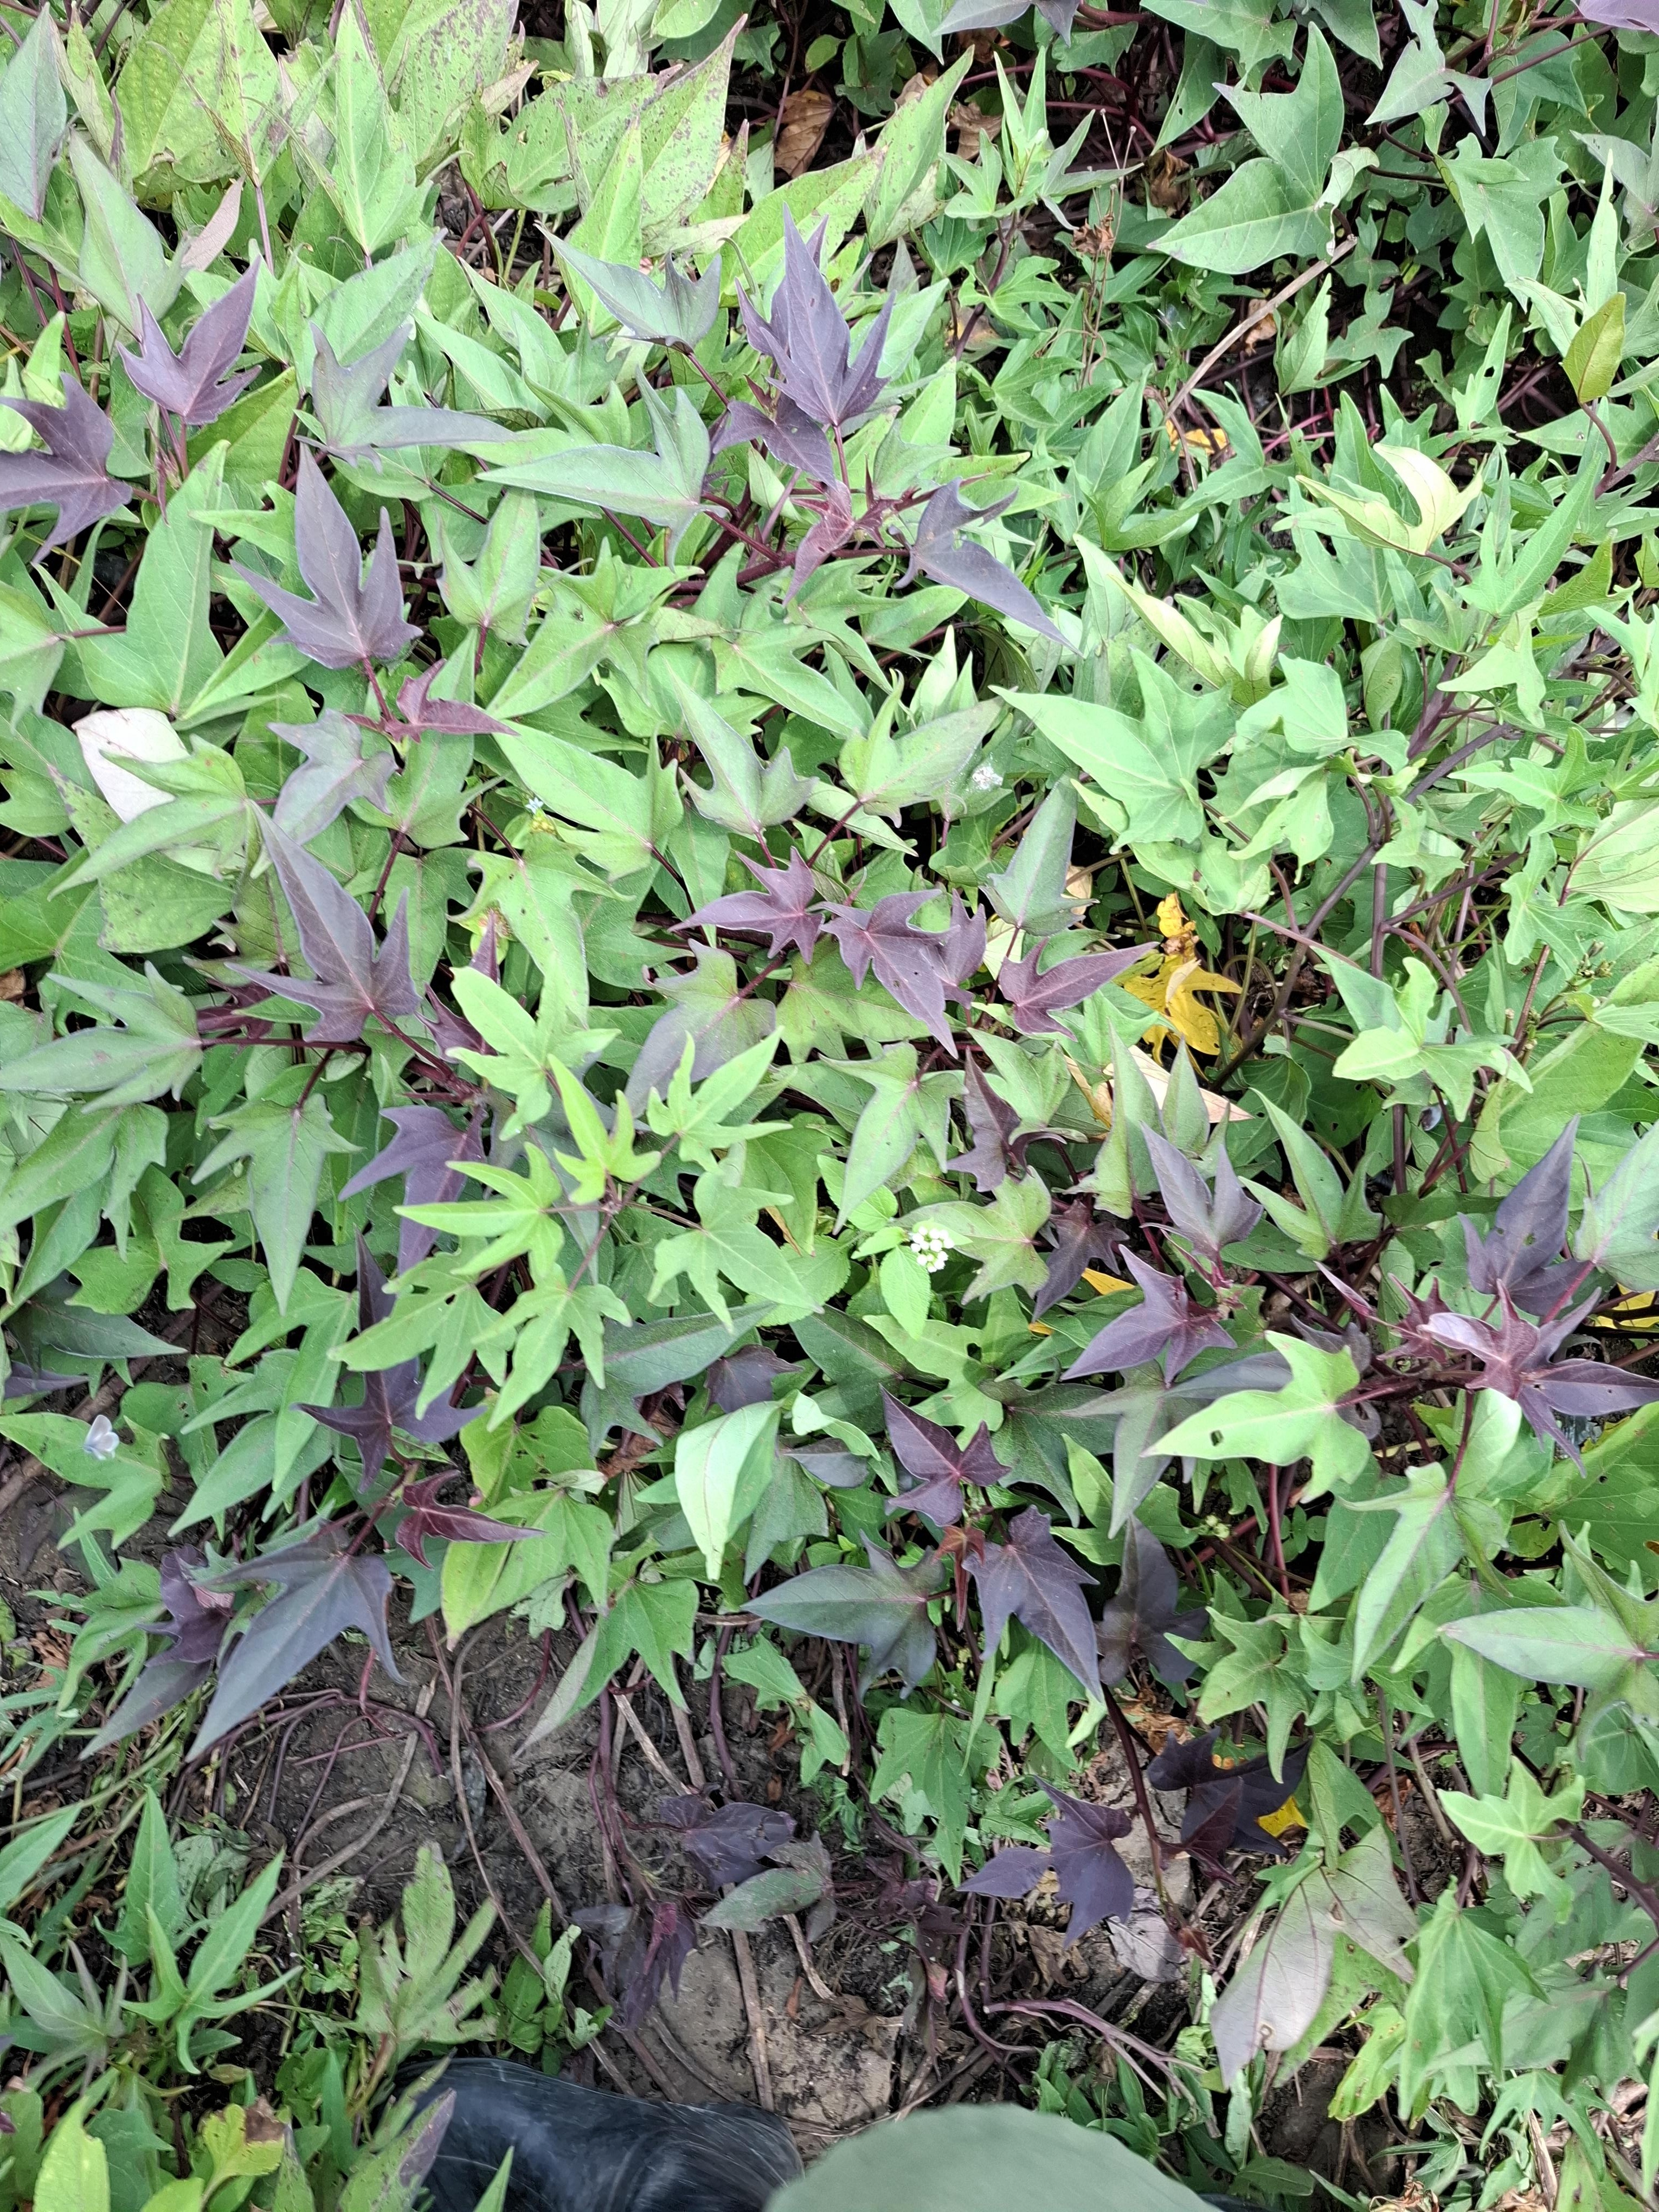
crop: sweet potato
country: Tanzania
